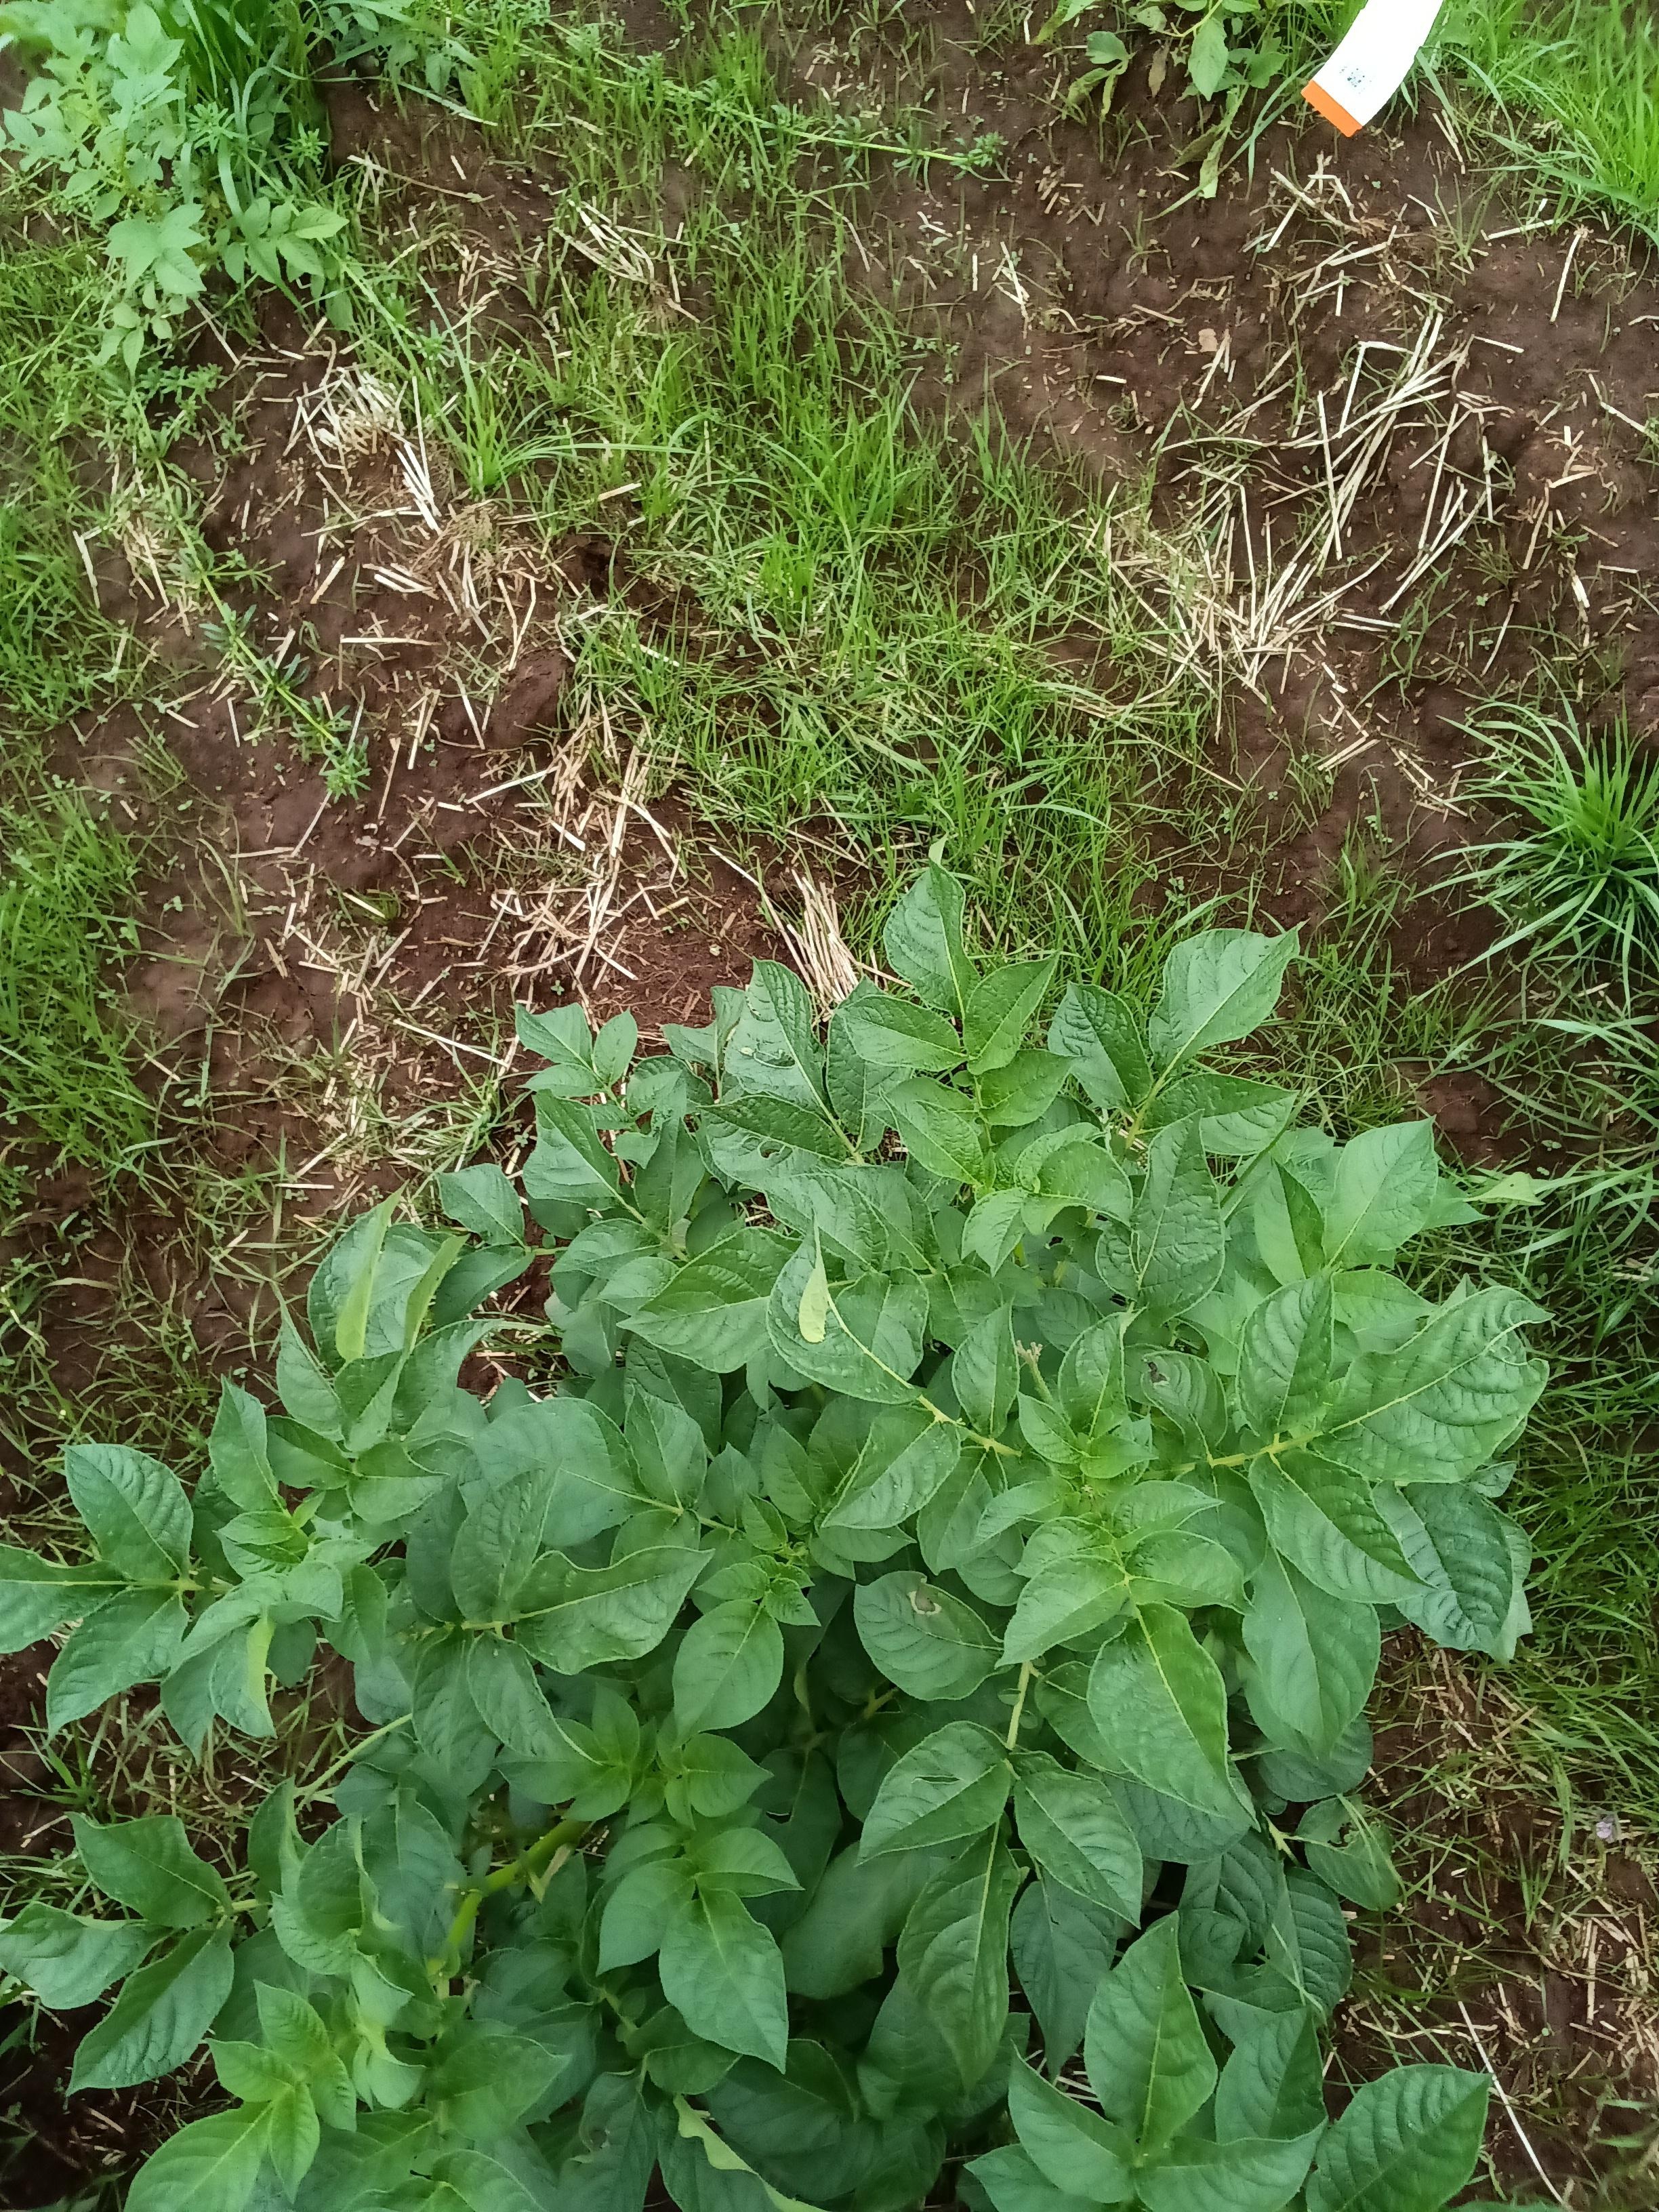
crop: potato
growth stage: flowering
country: Kenya
